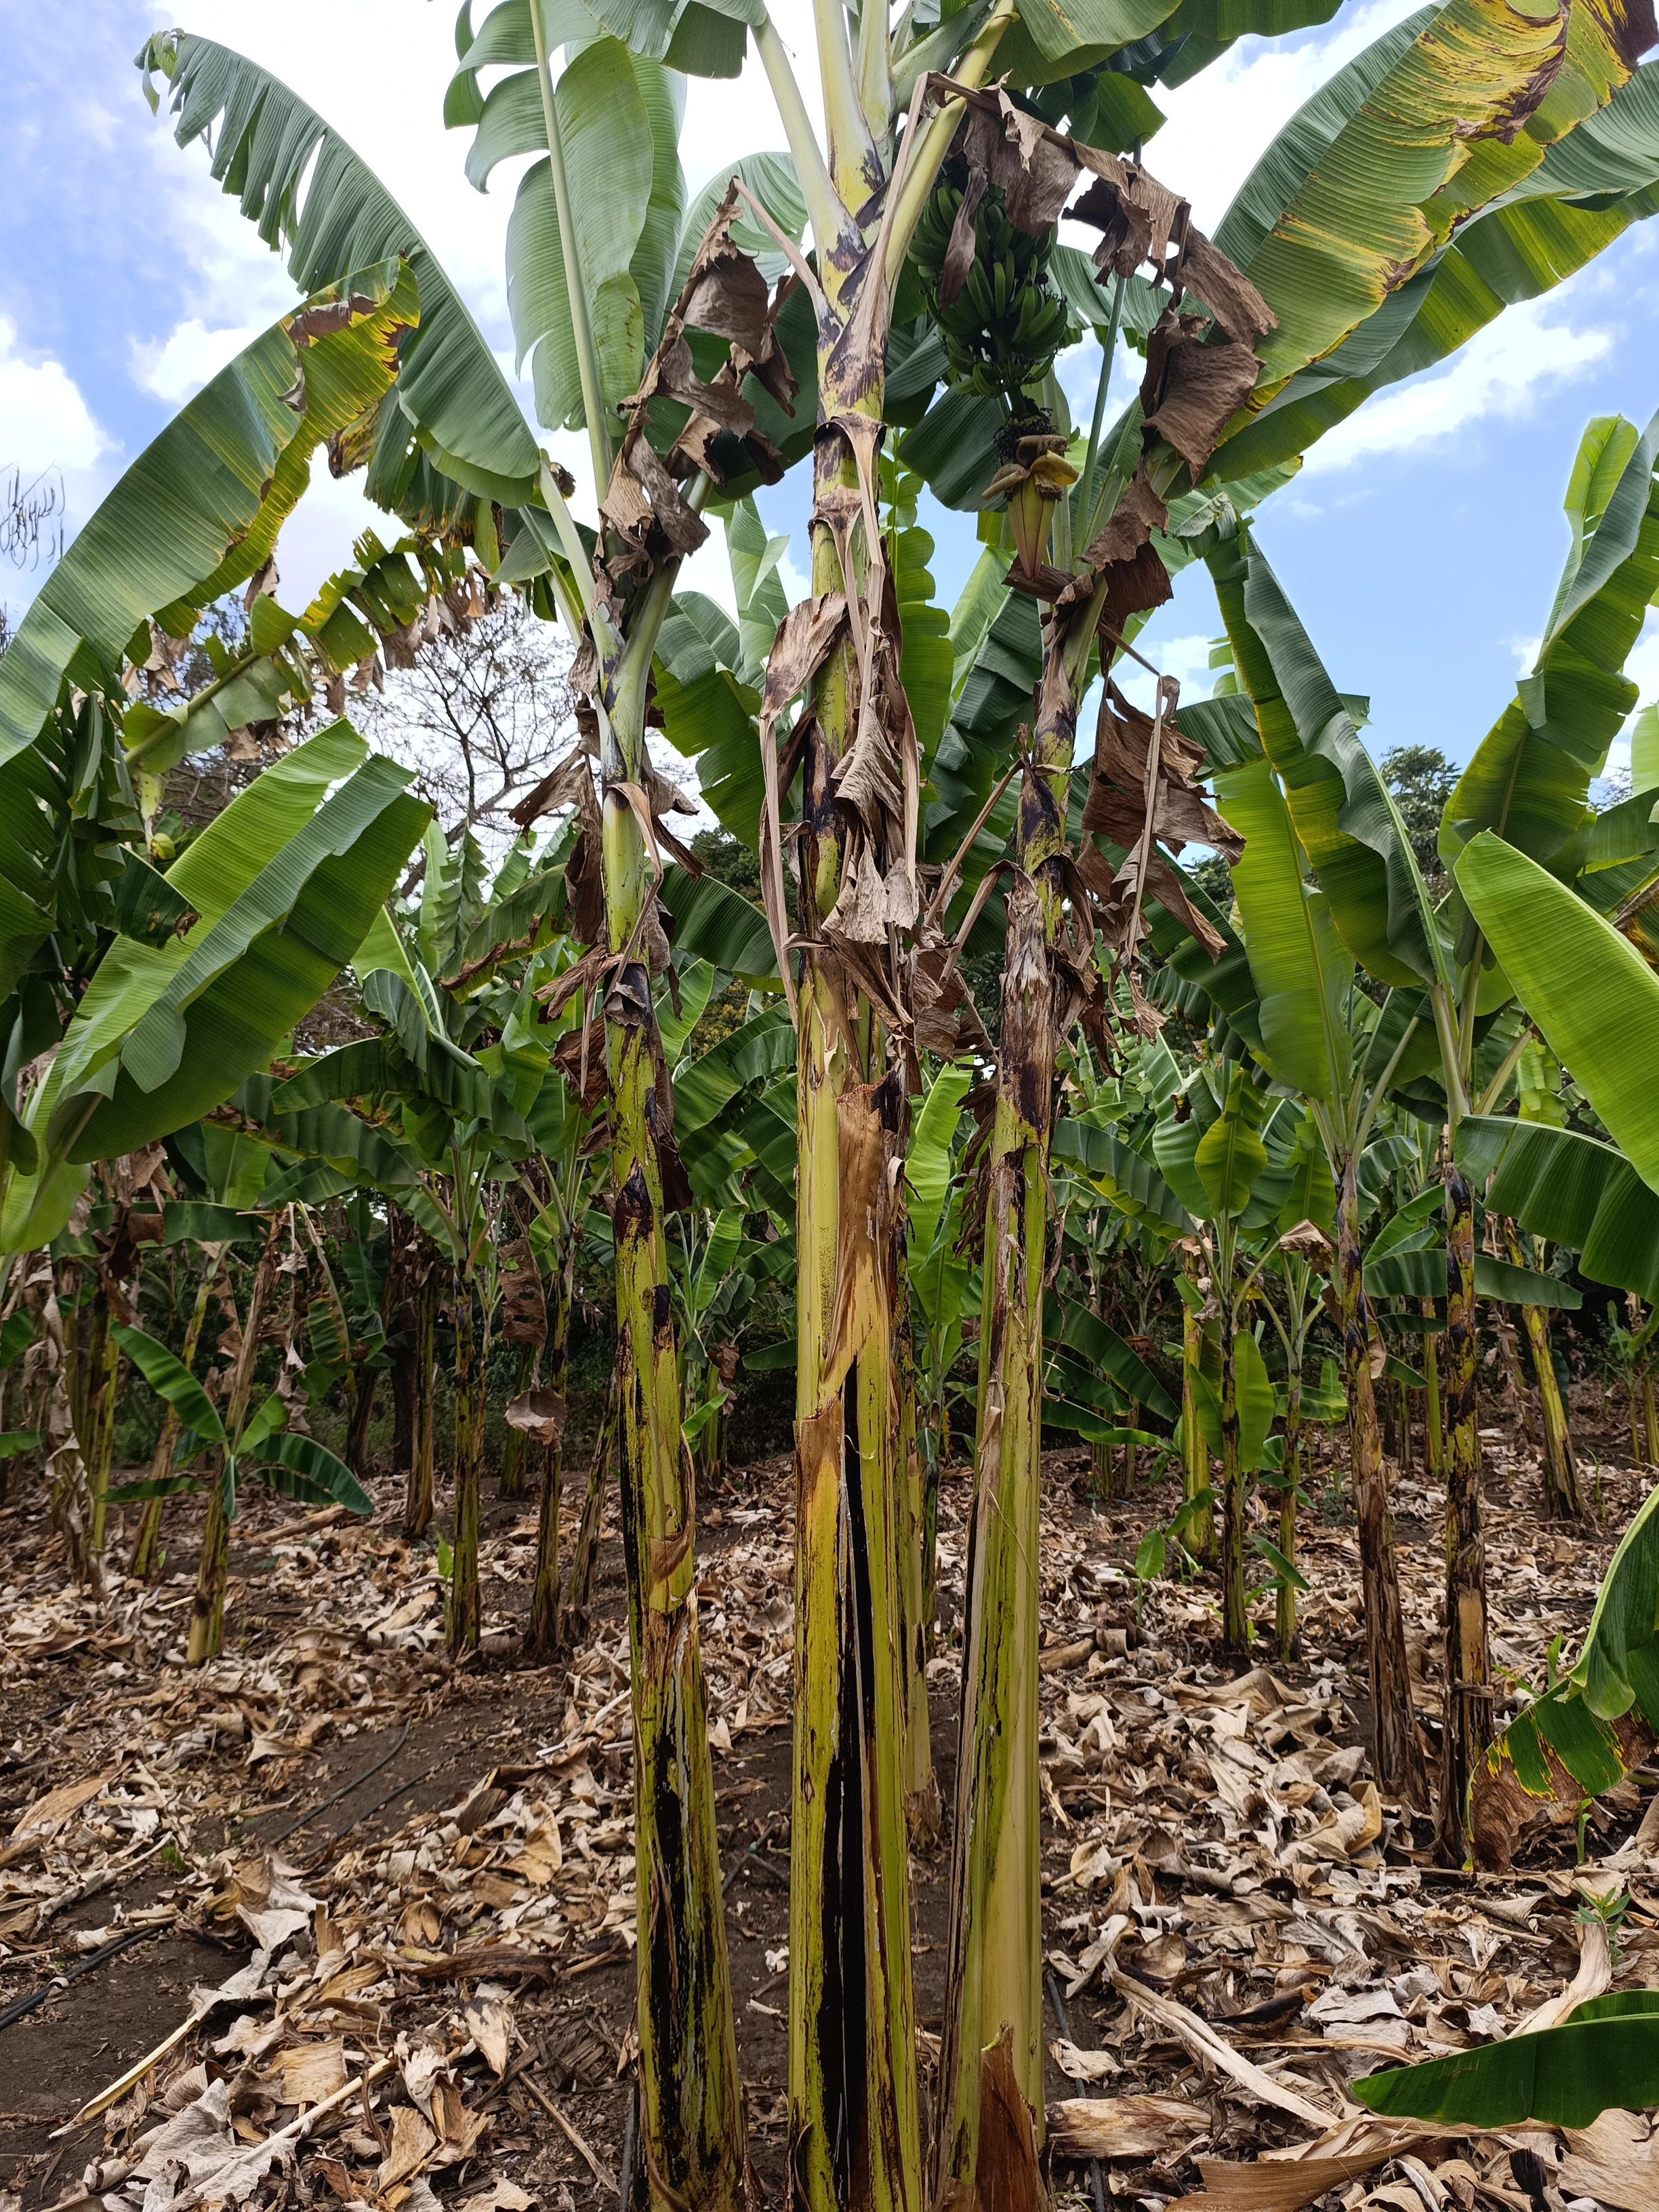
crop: banana
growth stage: development fruit
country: Tanzania
